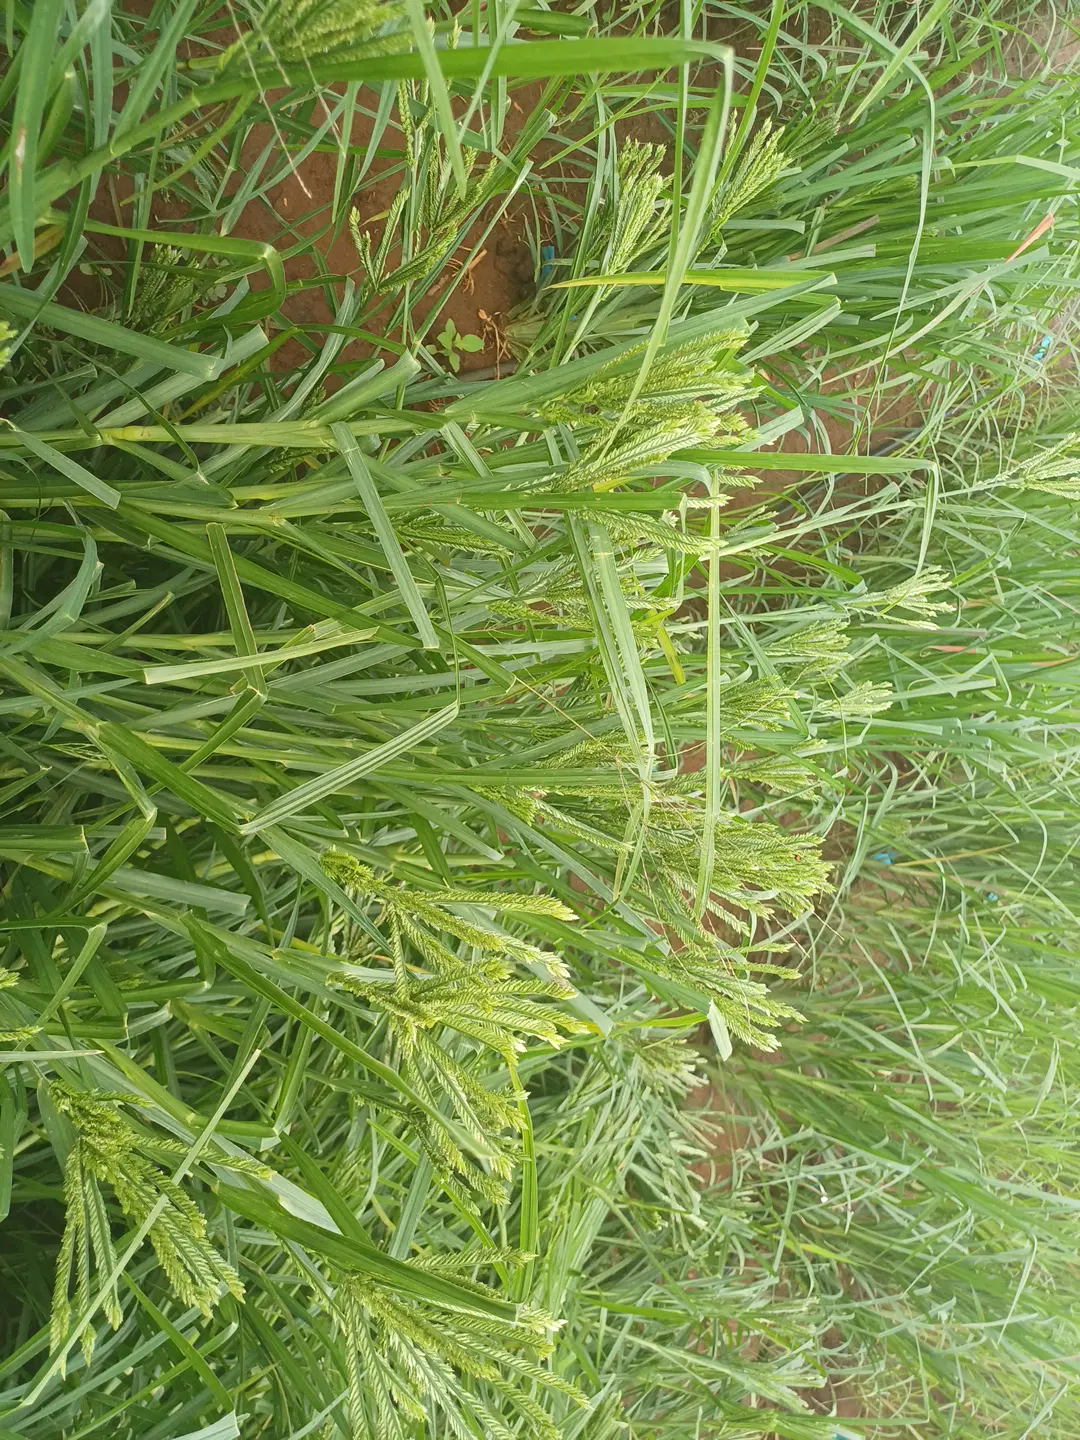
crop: finger millet
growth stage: flowering
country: Kenya
